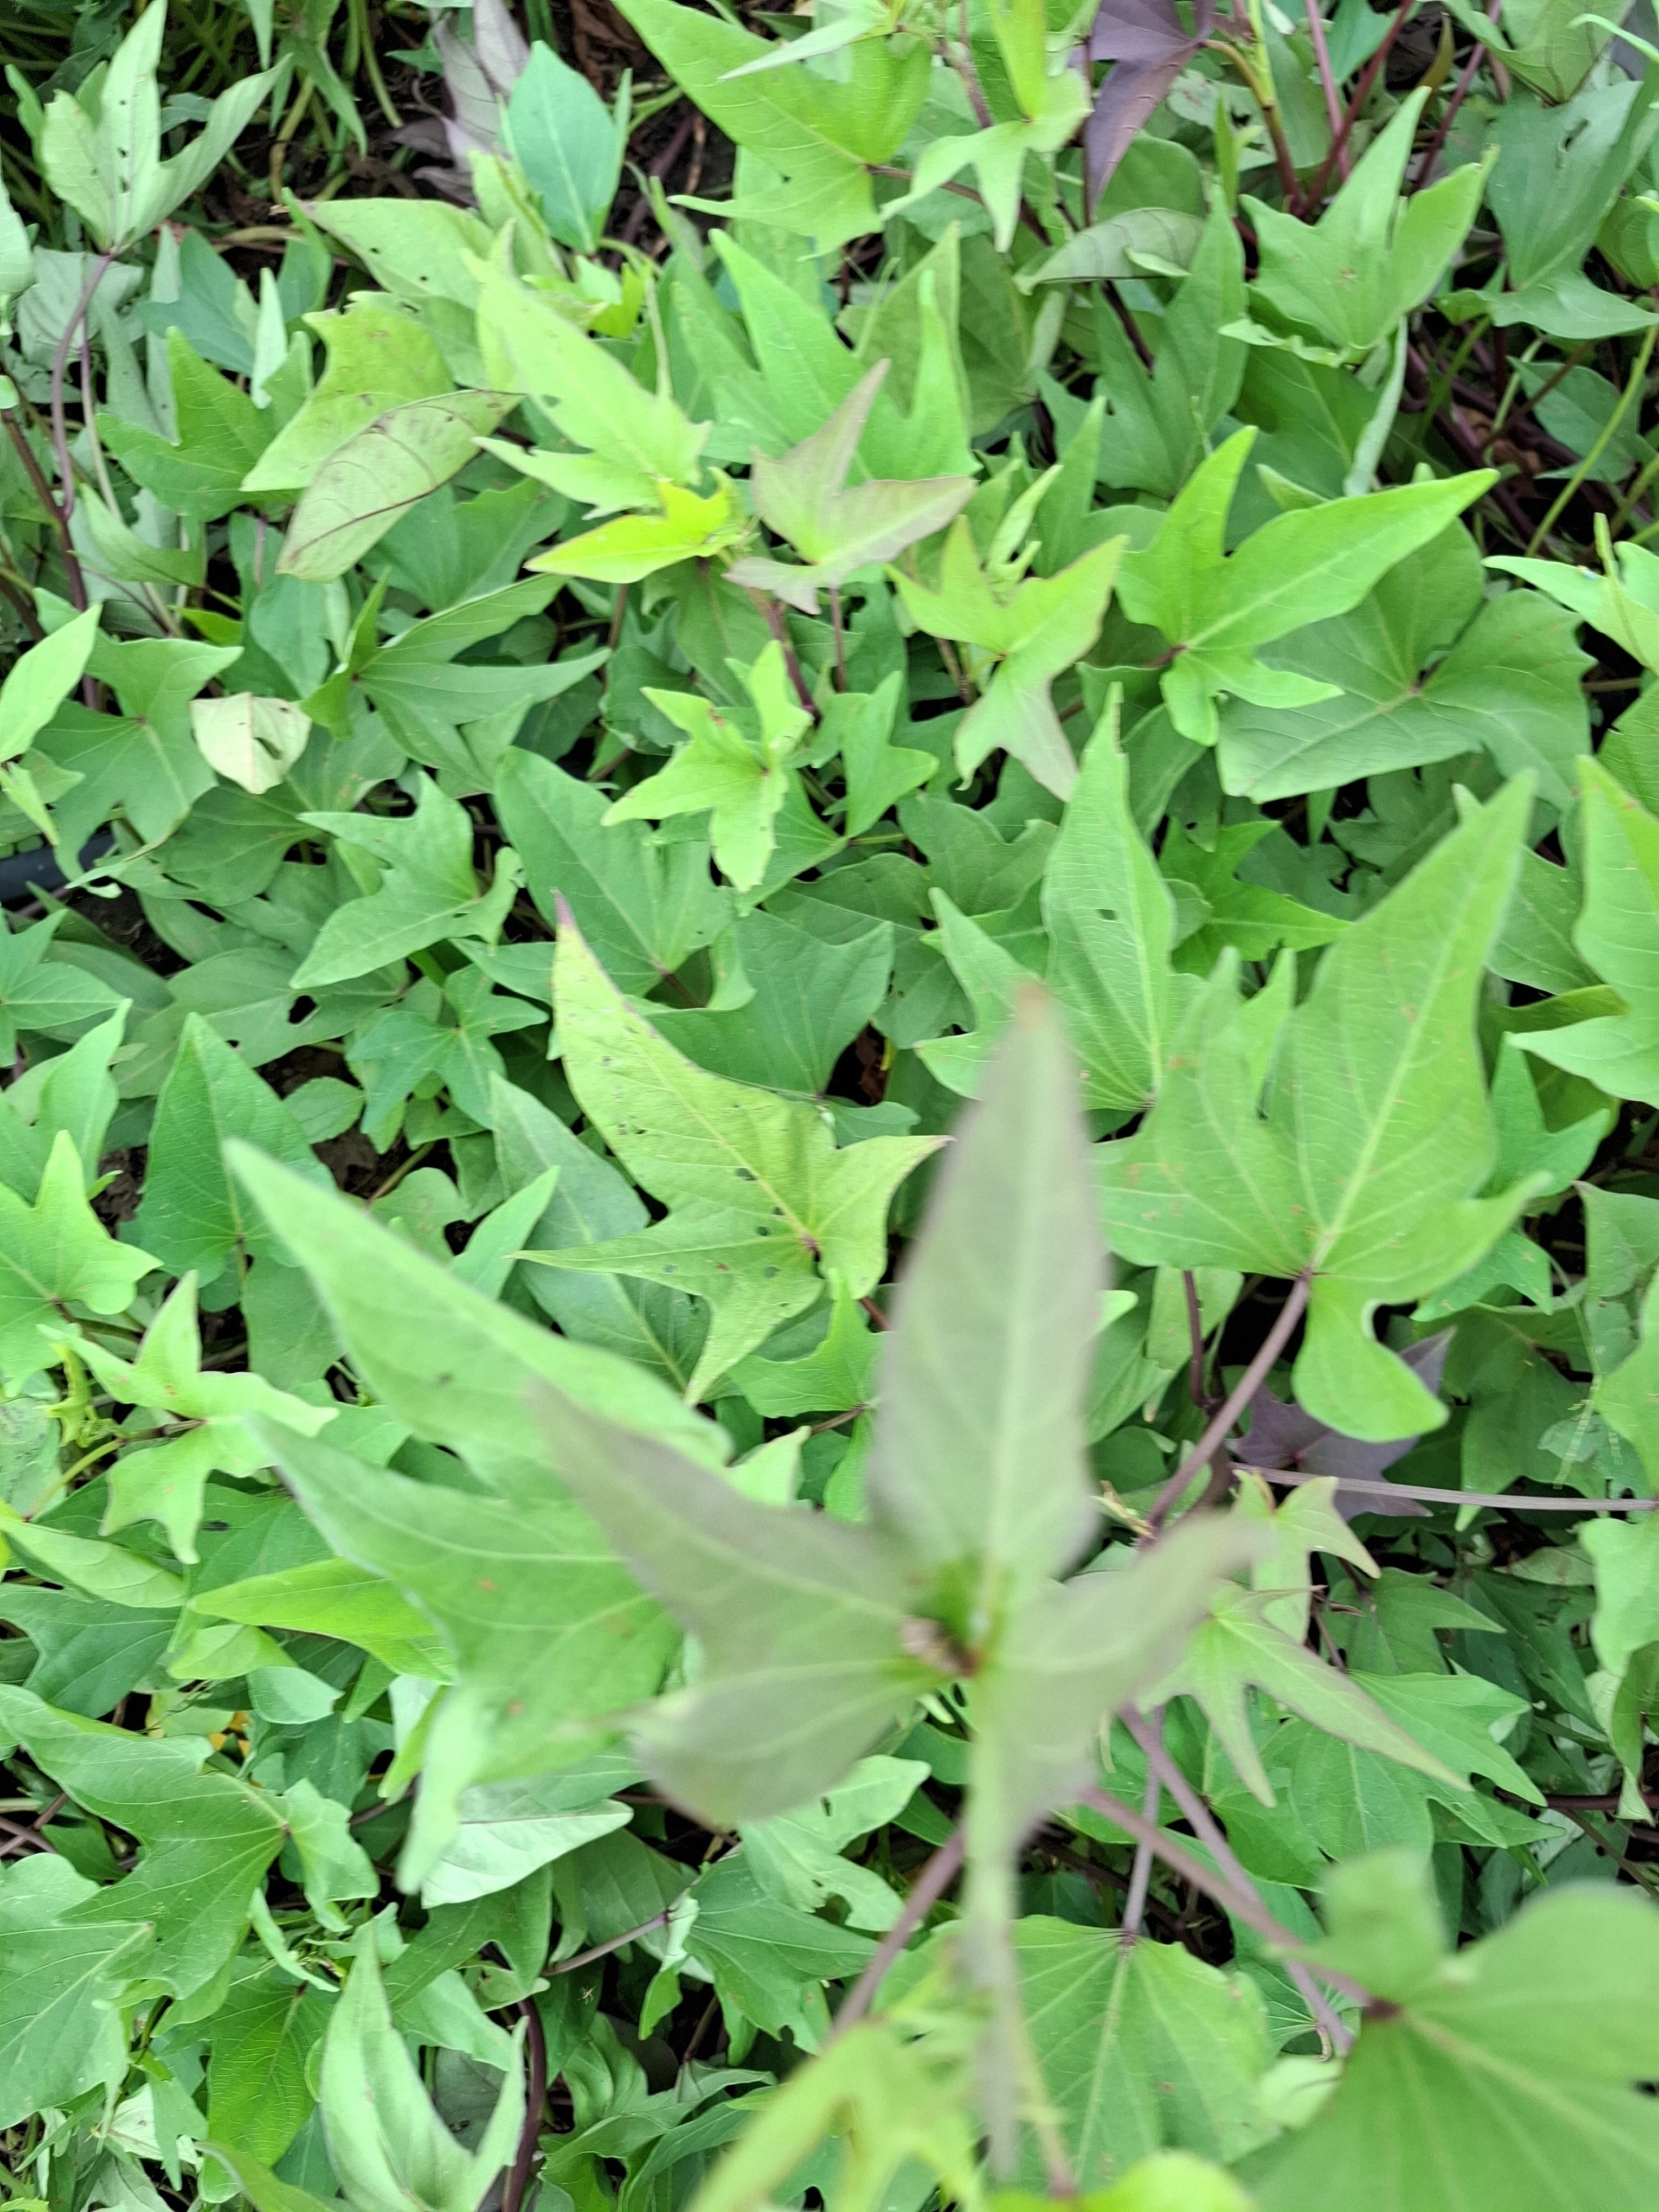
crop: sweet potato
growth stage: vegetative
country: Tanzania
